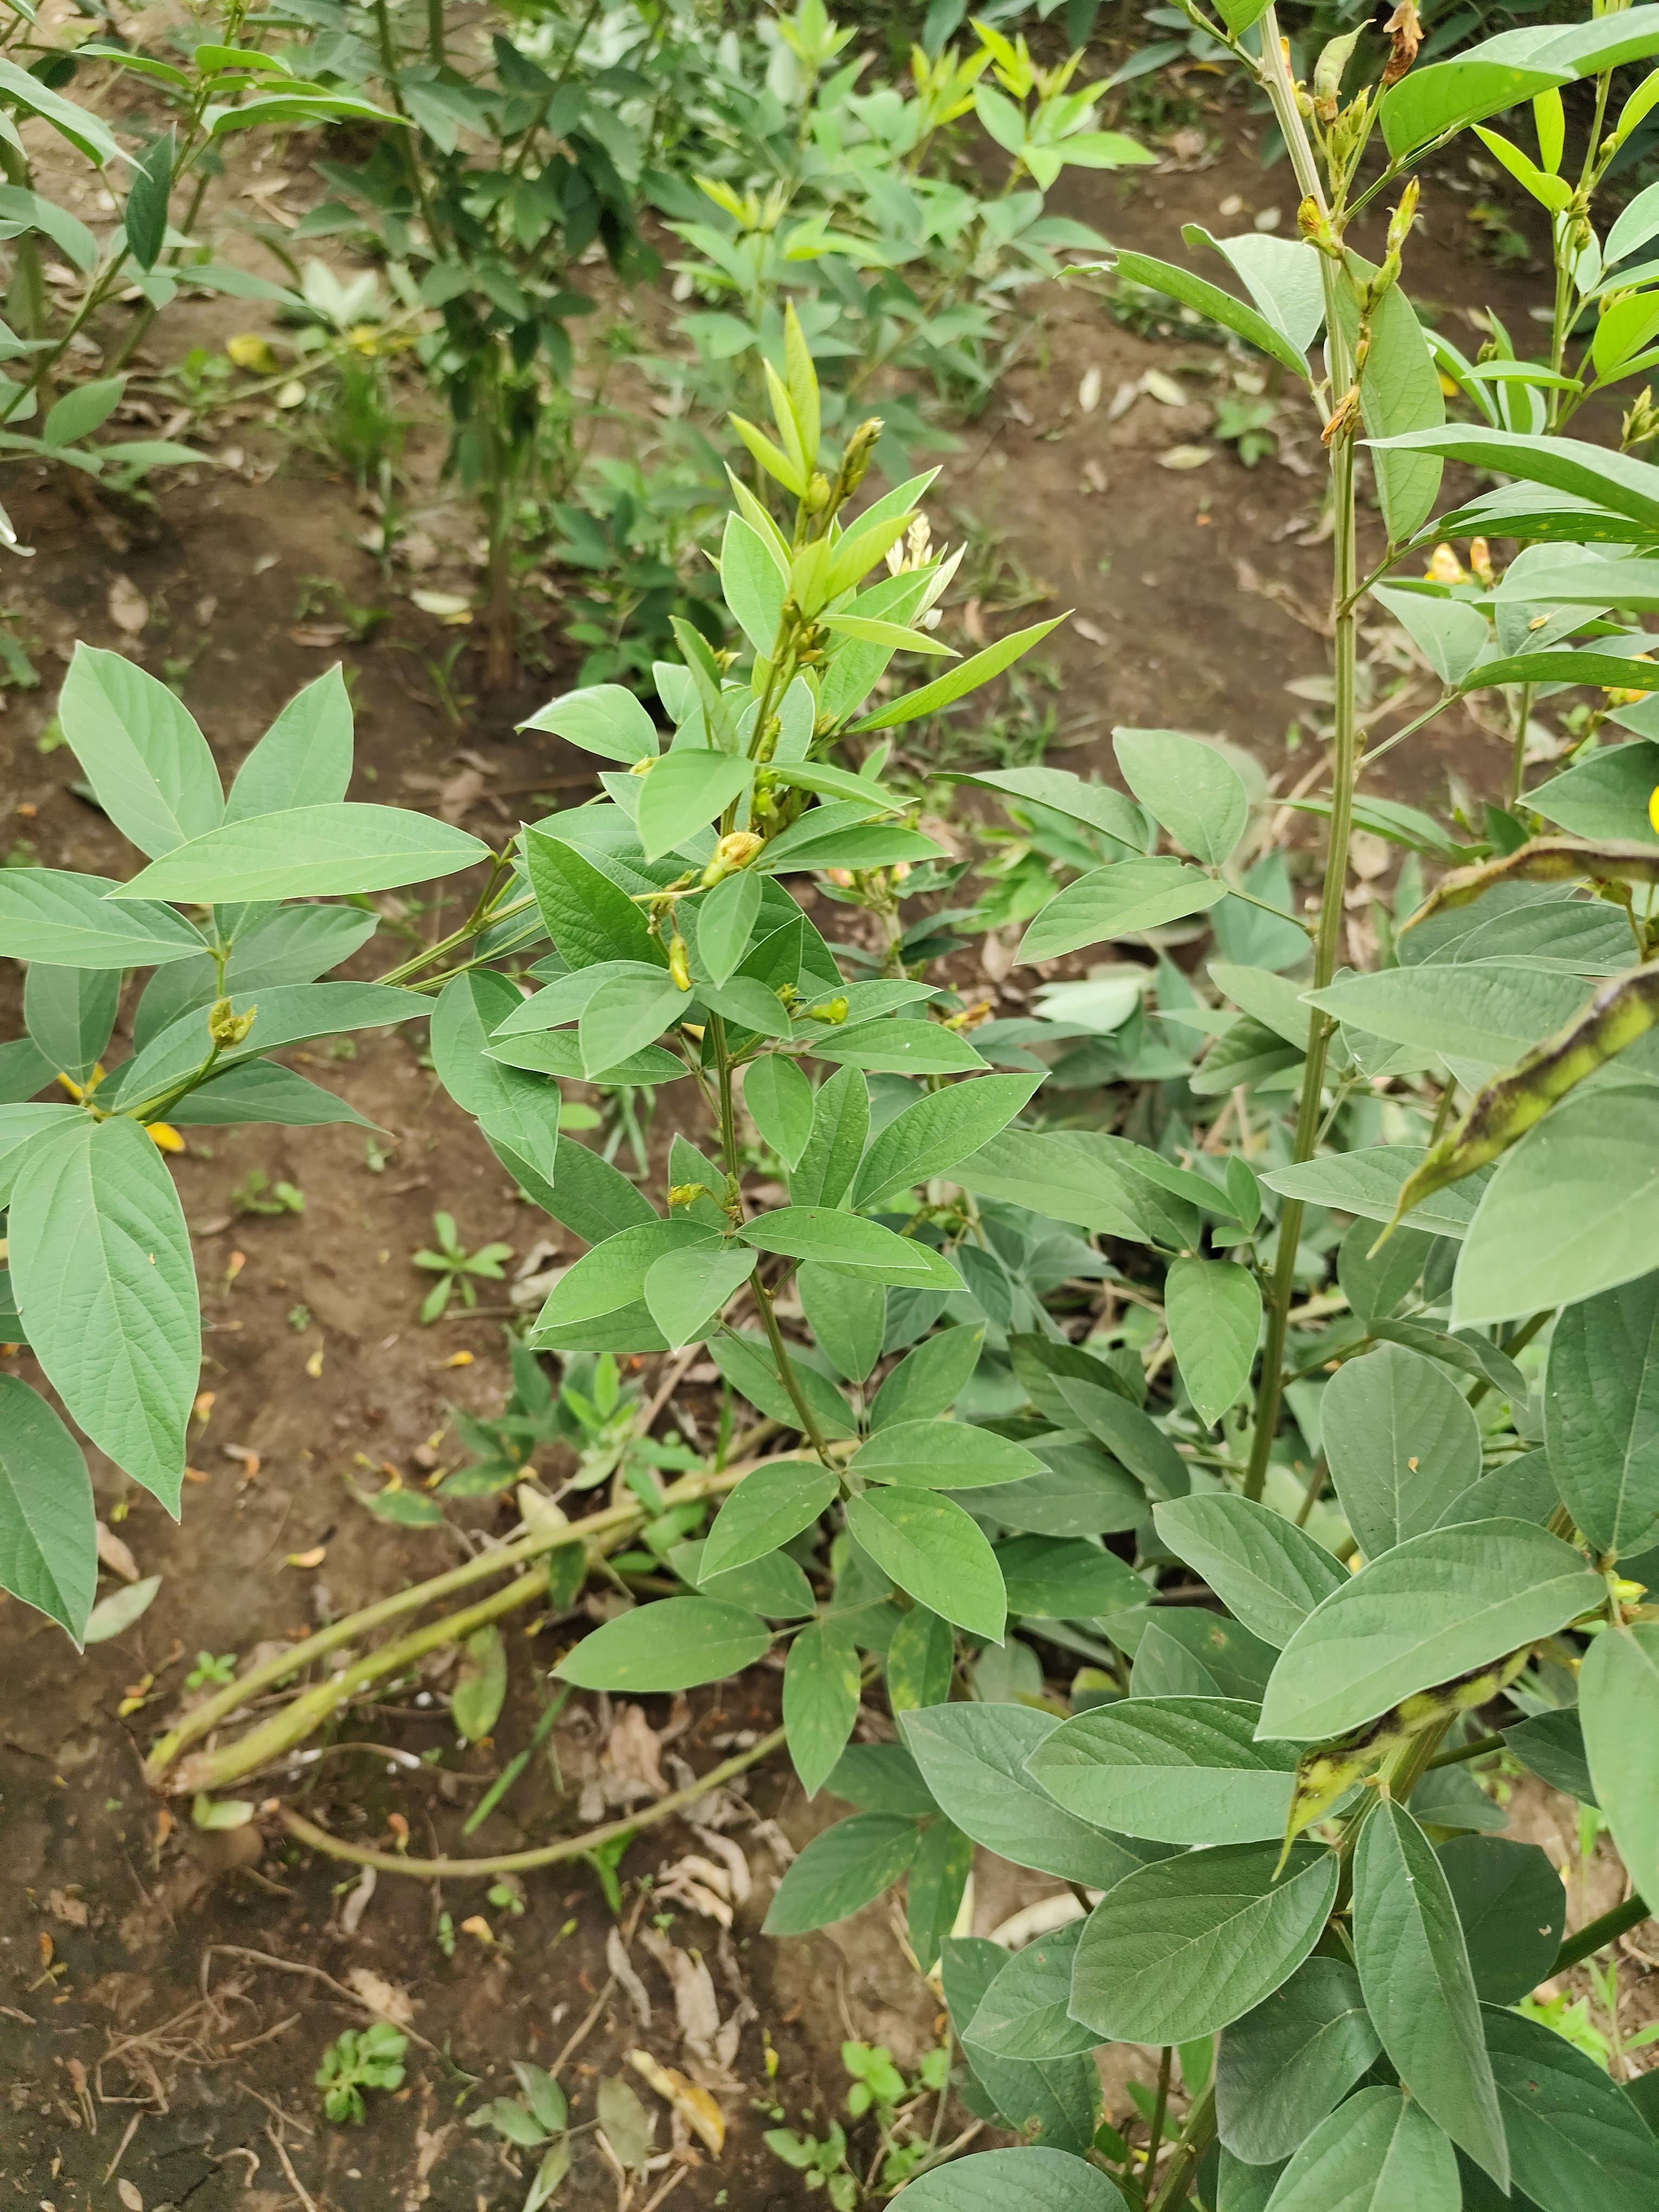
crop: pigeonpea
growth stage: flowering
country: Tanzania
